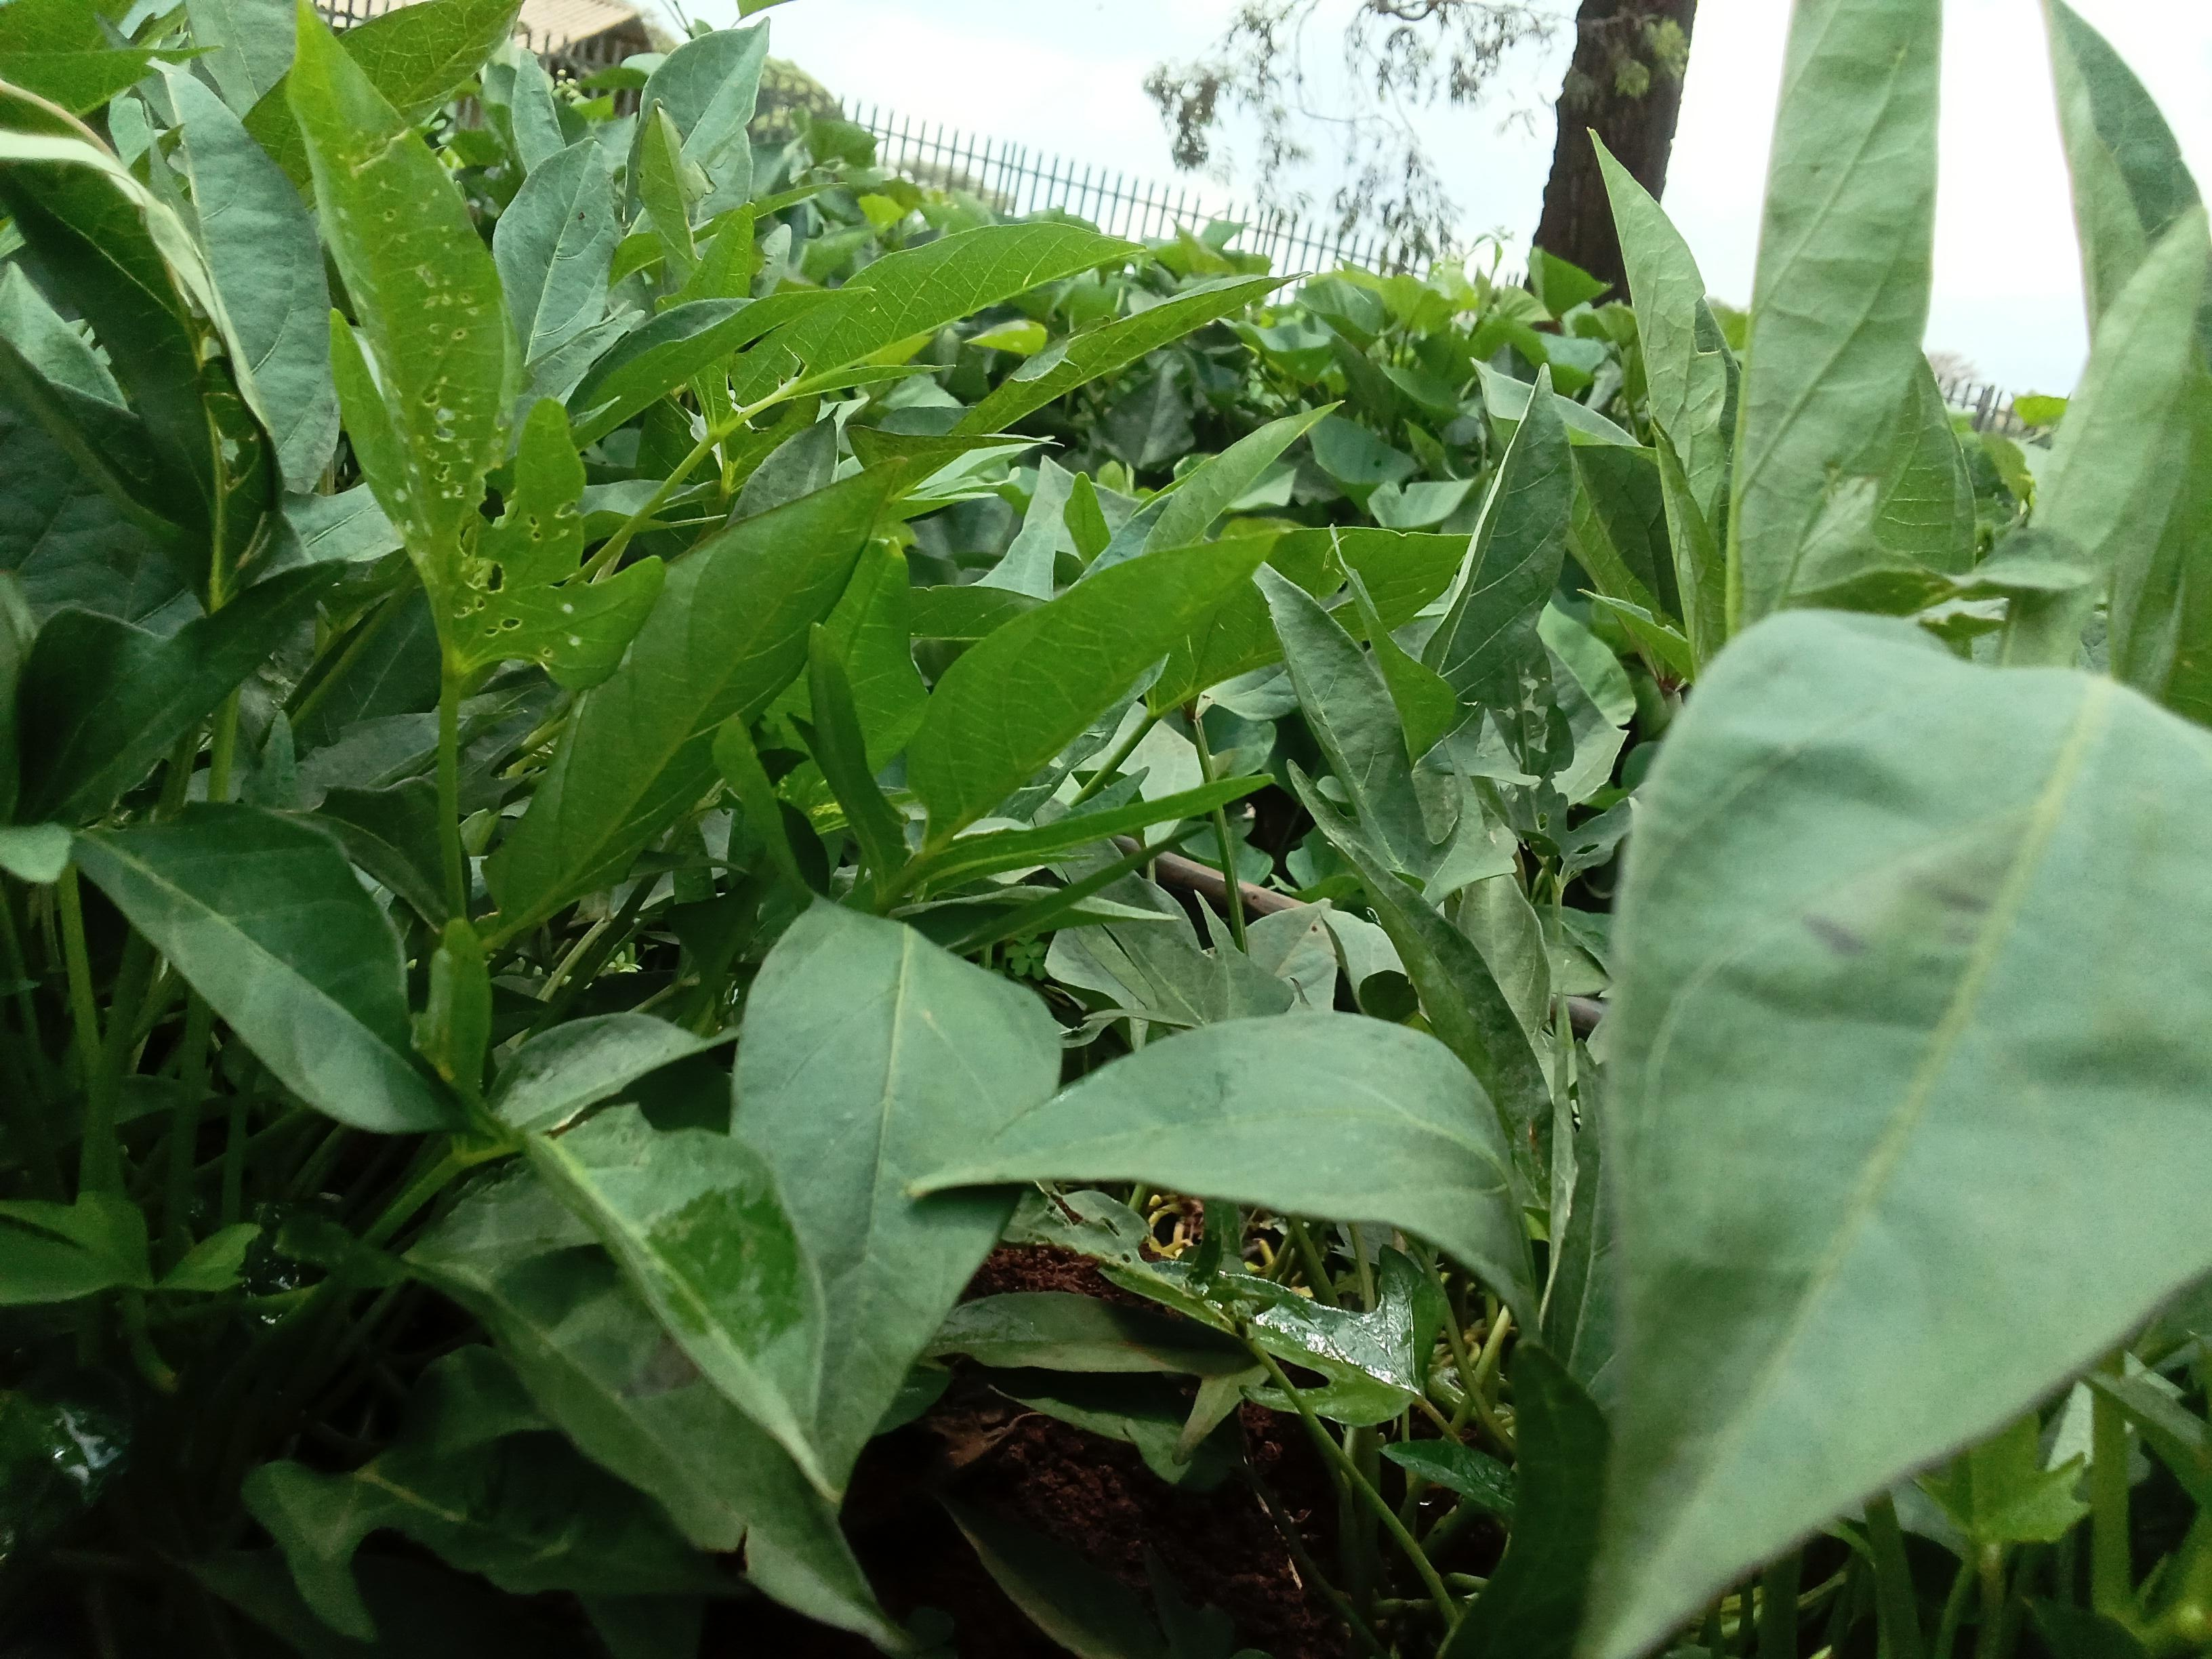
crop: sweet potato
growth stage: vegetative
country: Kenya
